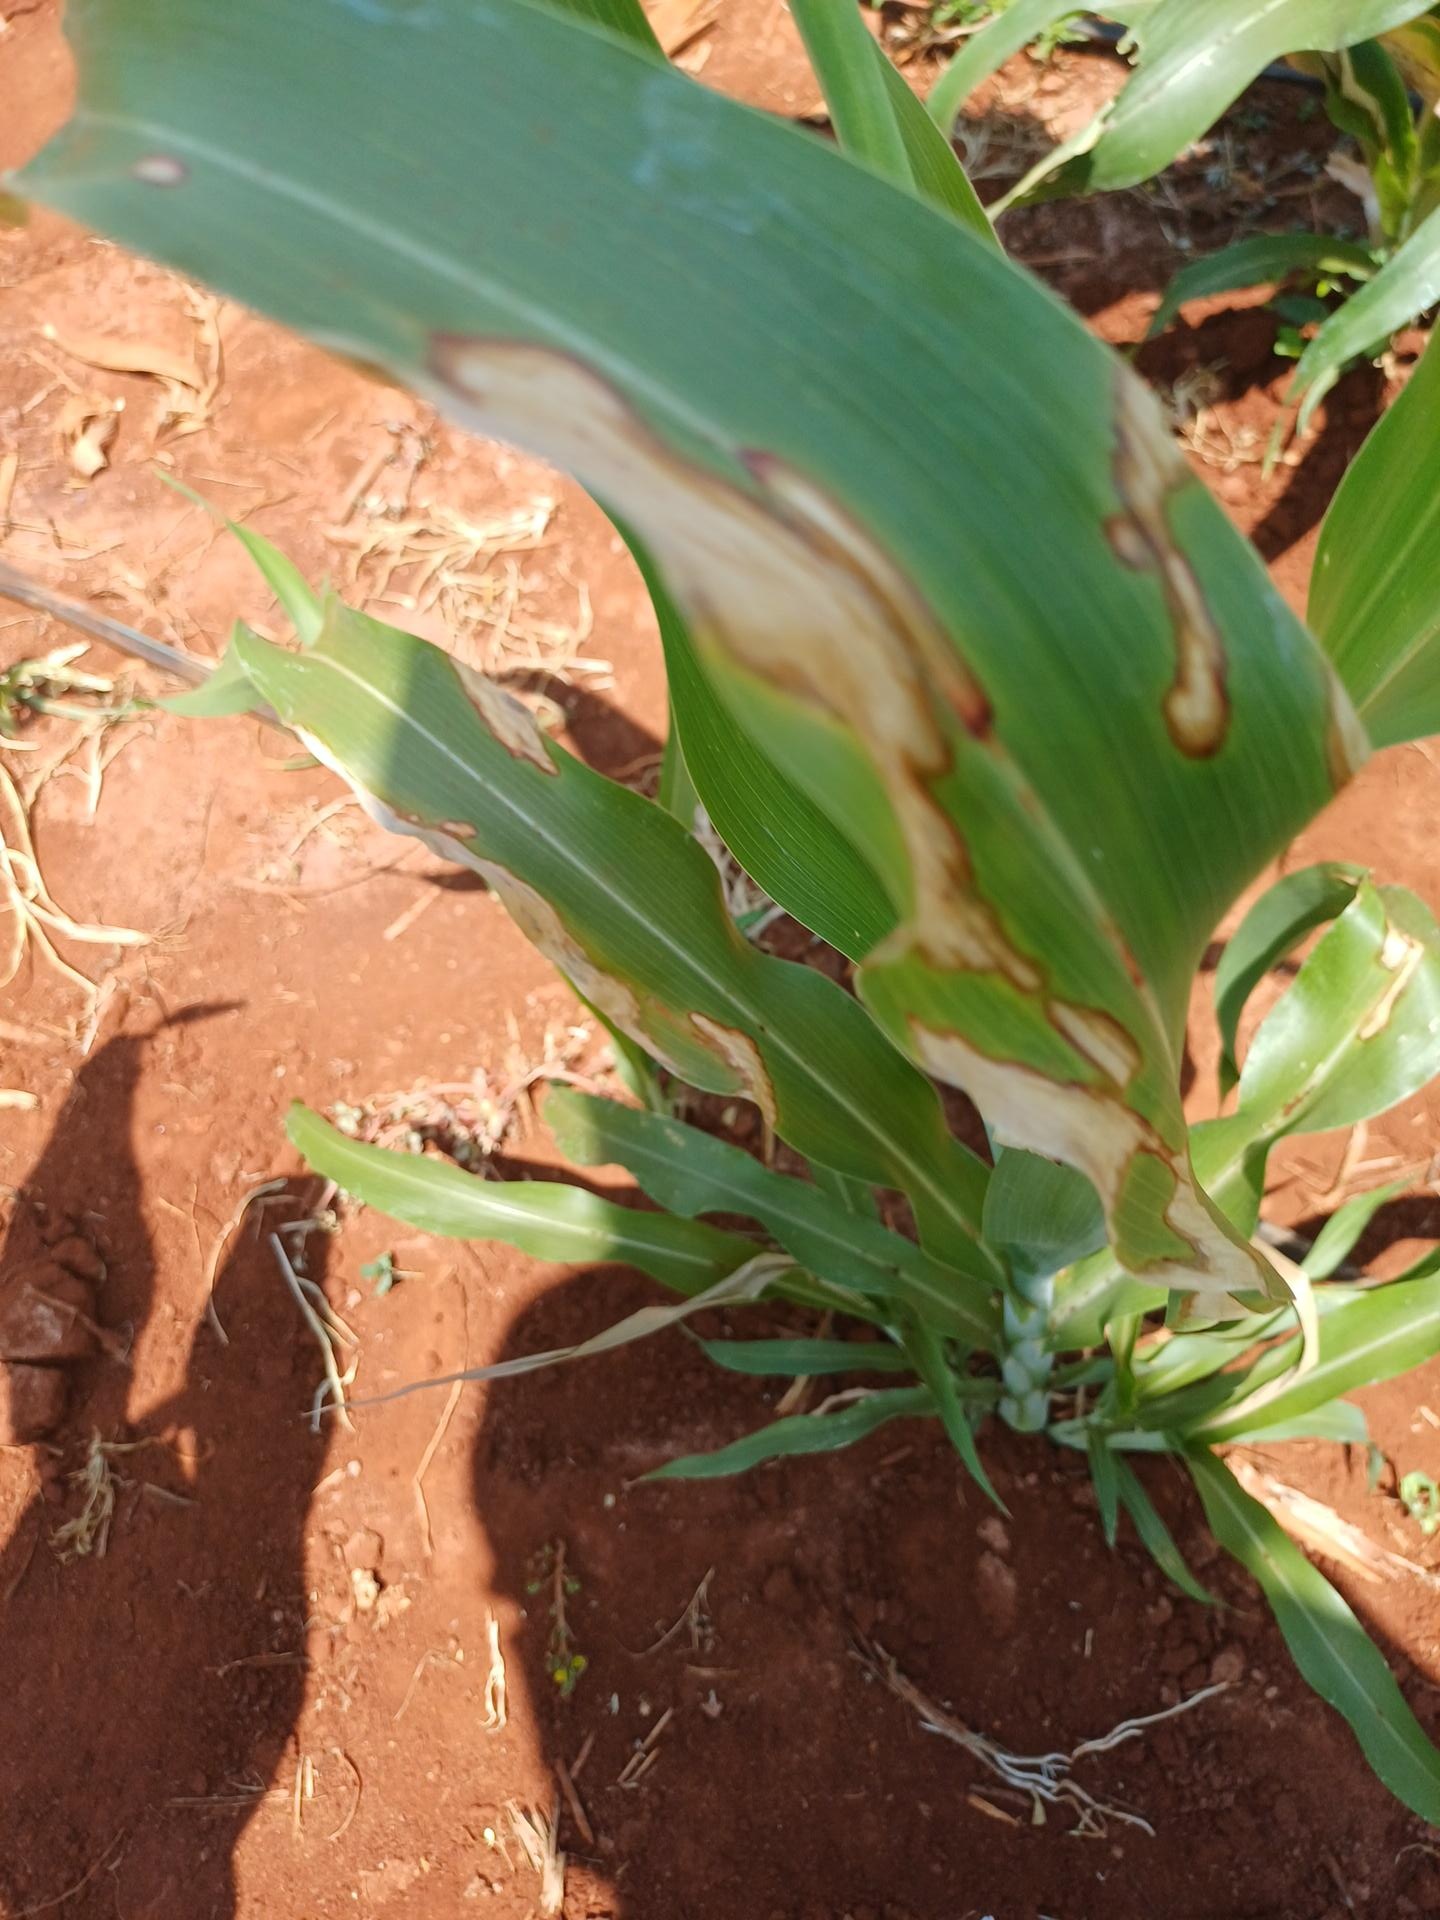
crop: sorghum
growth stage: vegetative
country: Kenya
